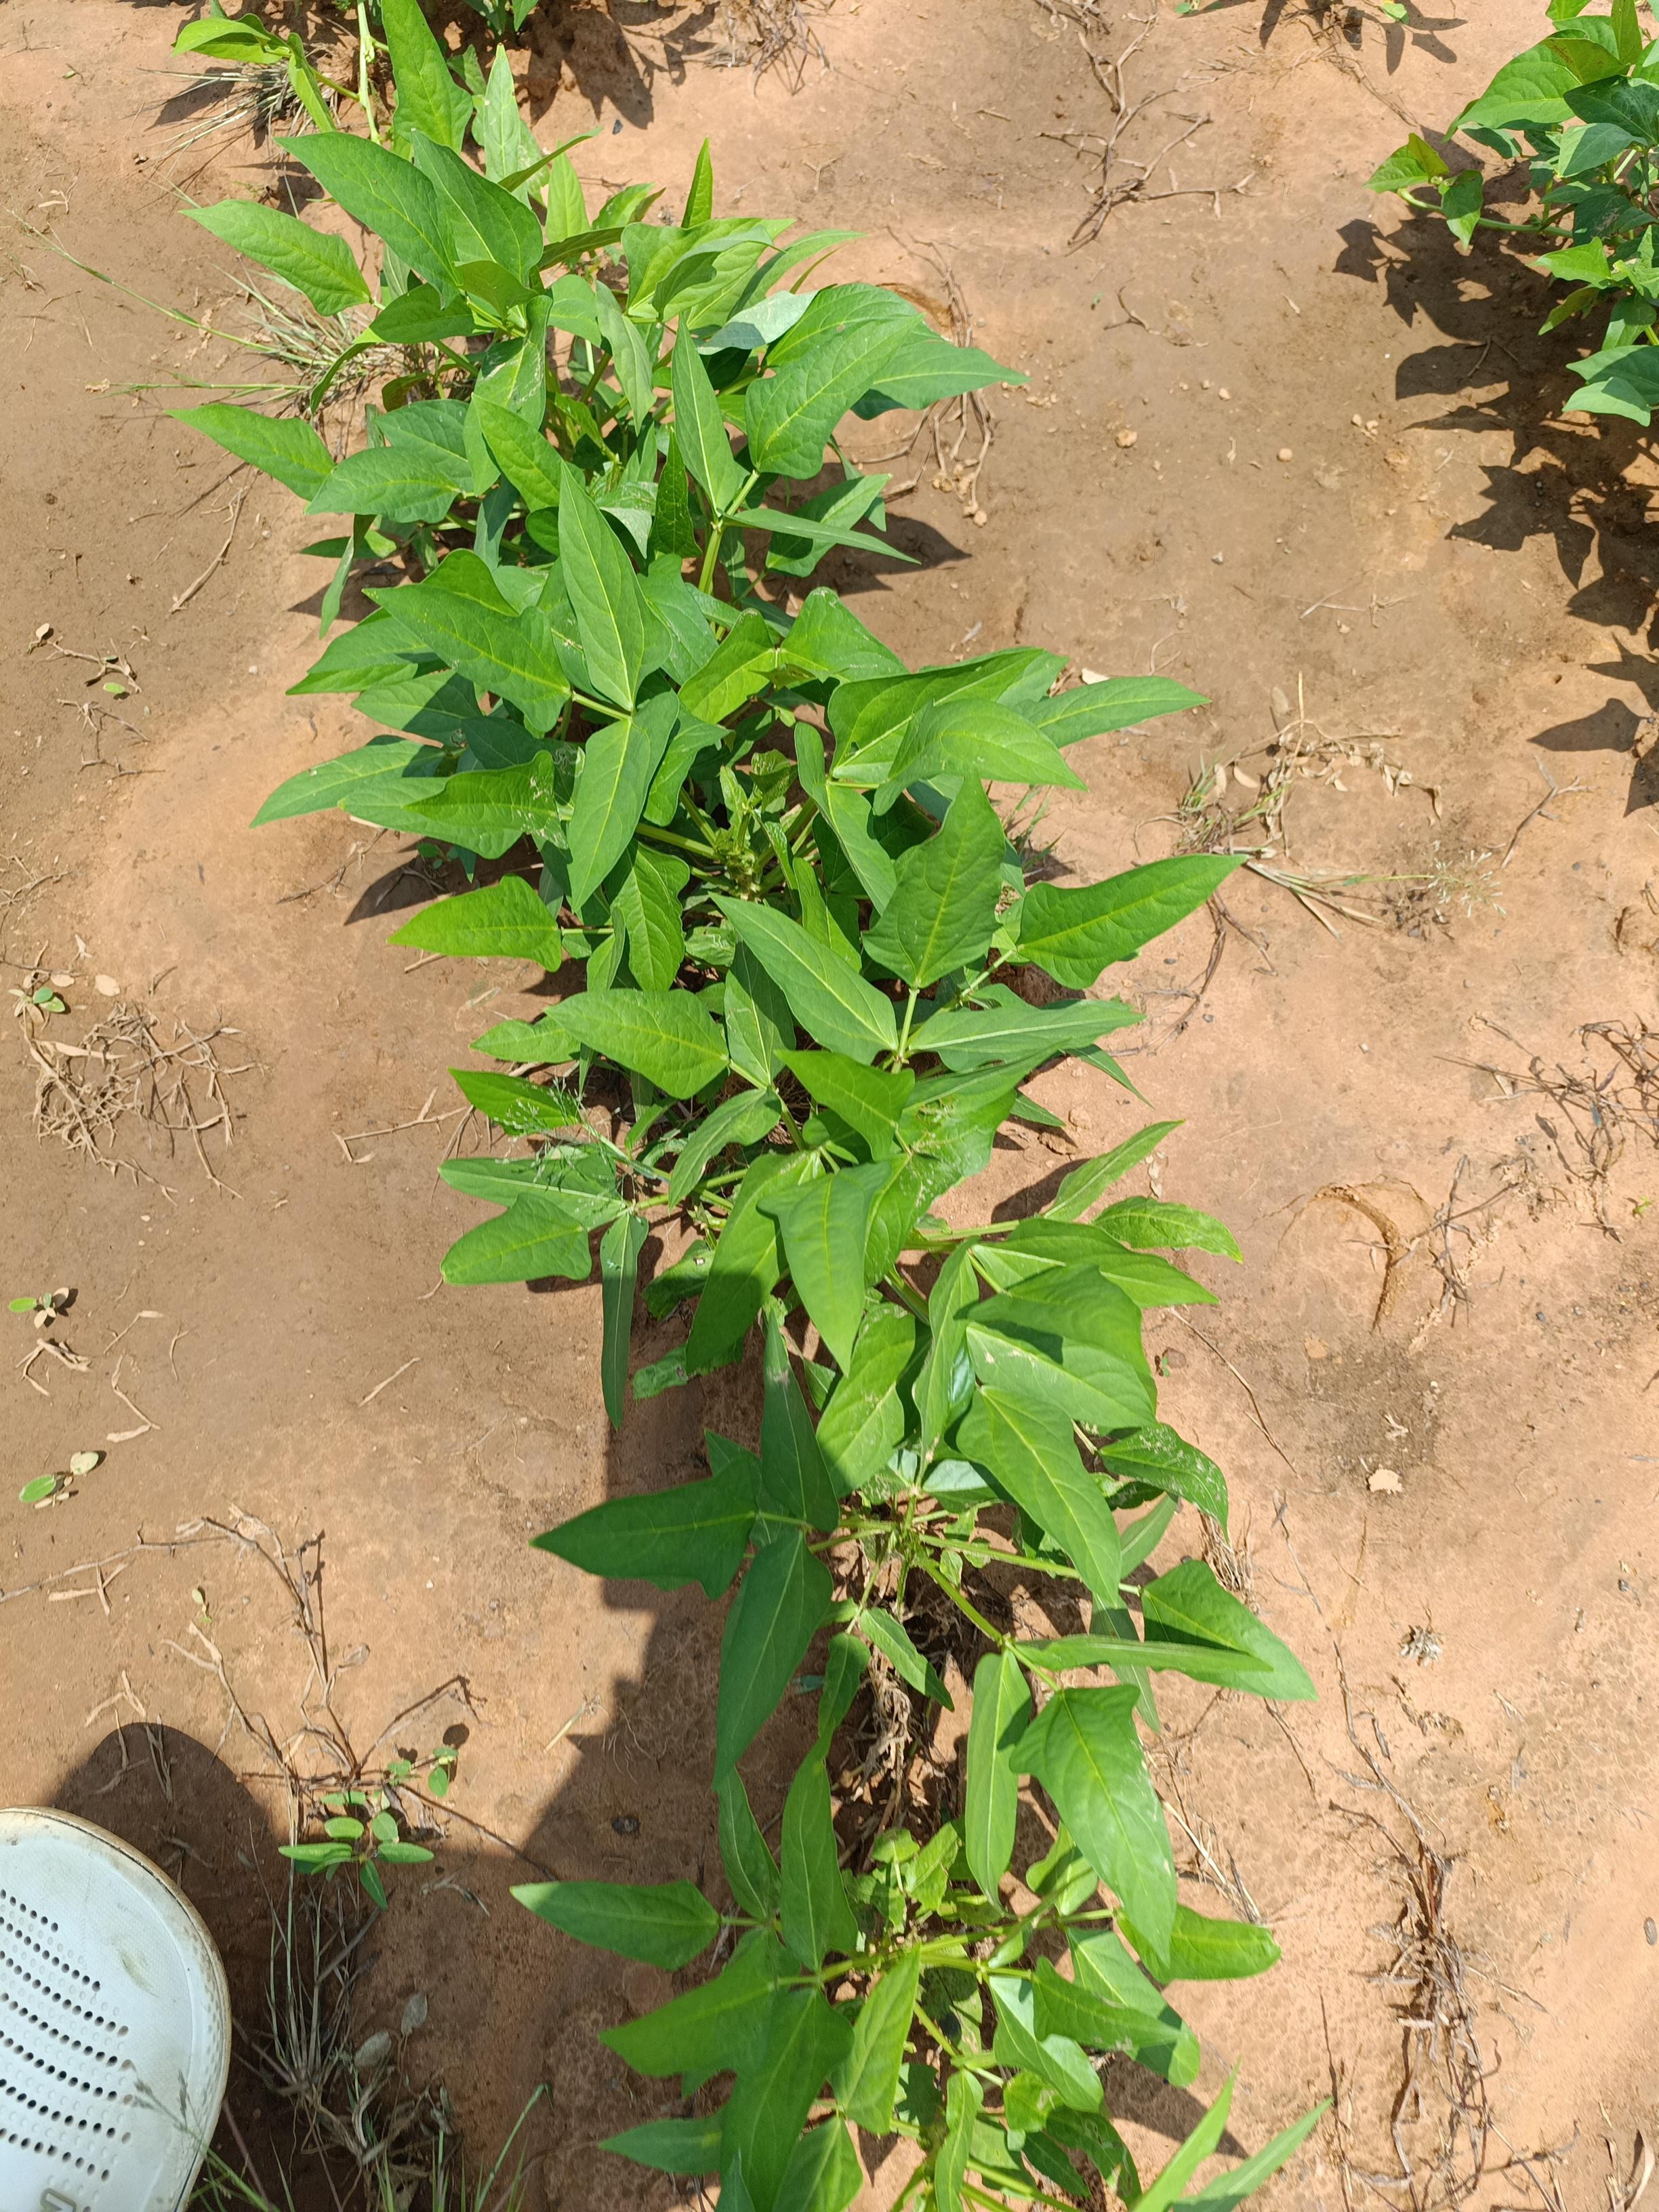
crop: cowpea
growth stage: emergence
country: Nigeria
